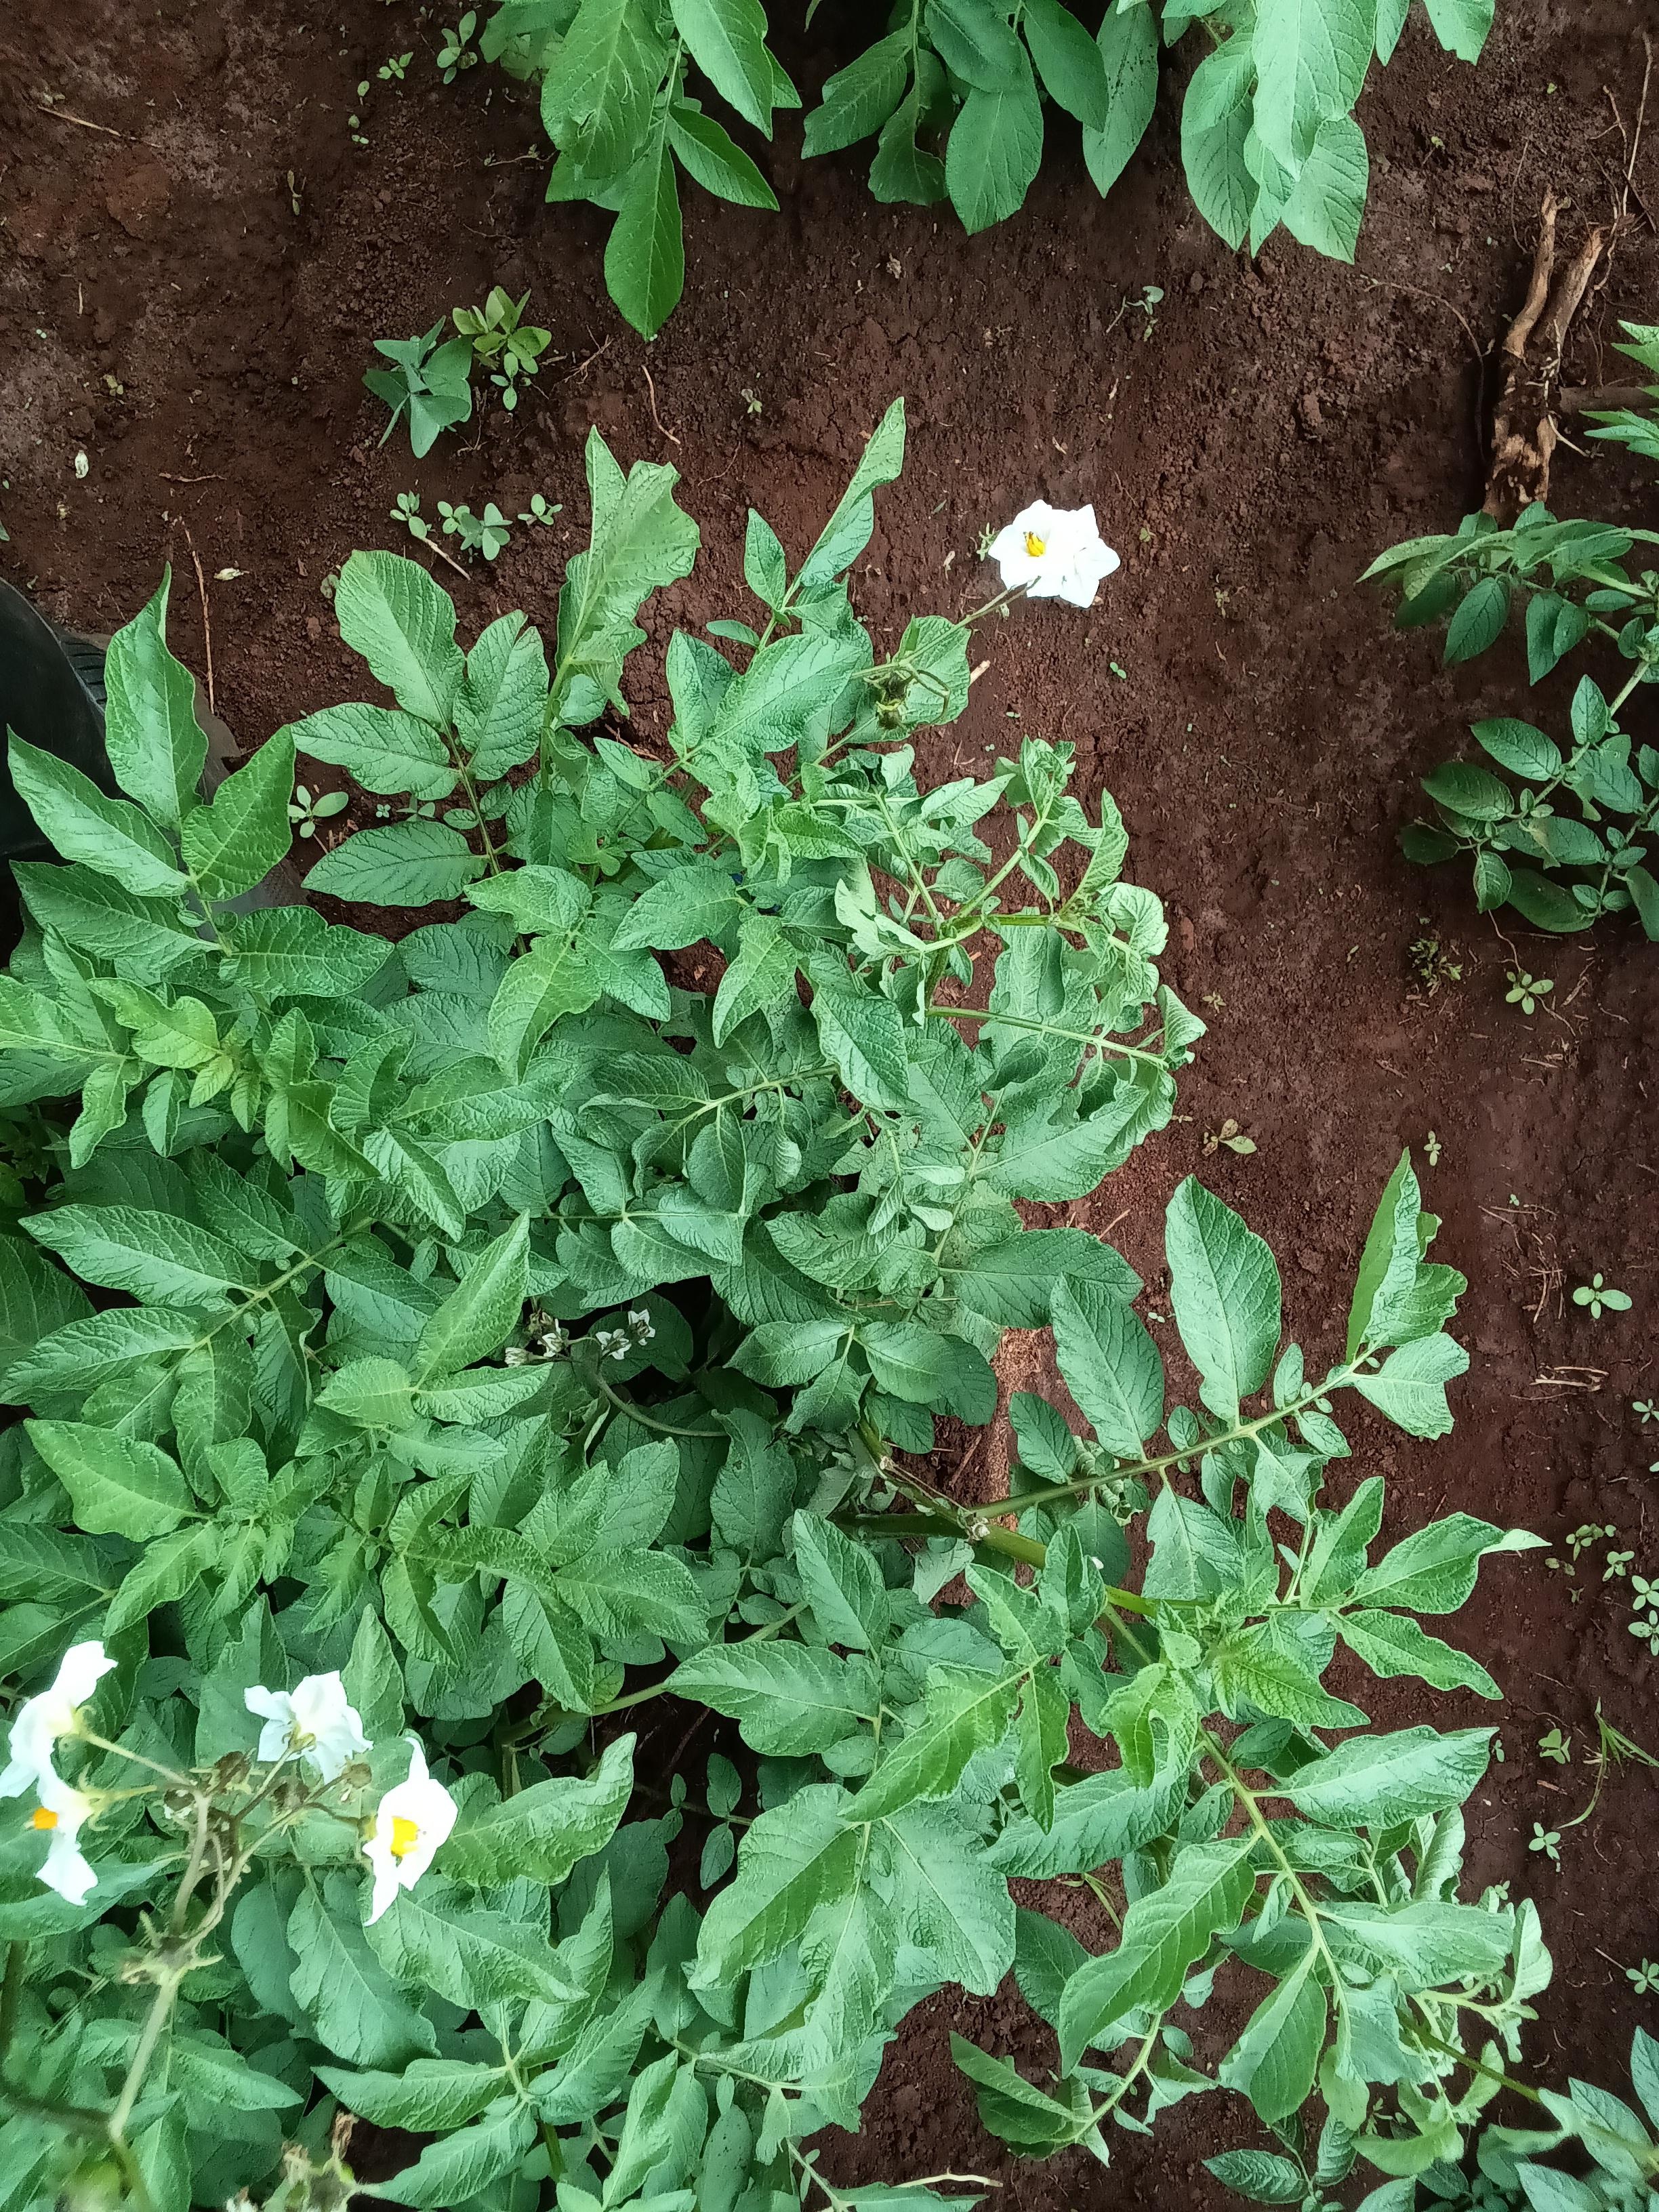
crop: potato
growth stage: flowering
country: Kenya
